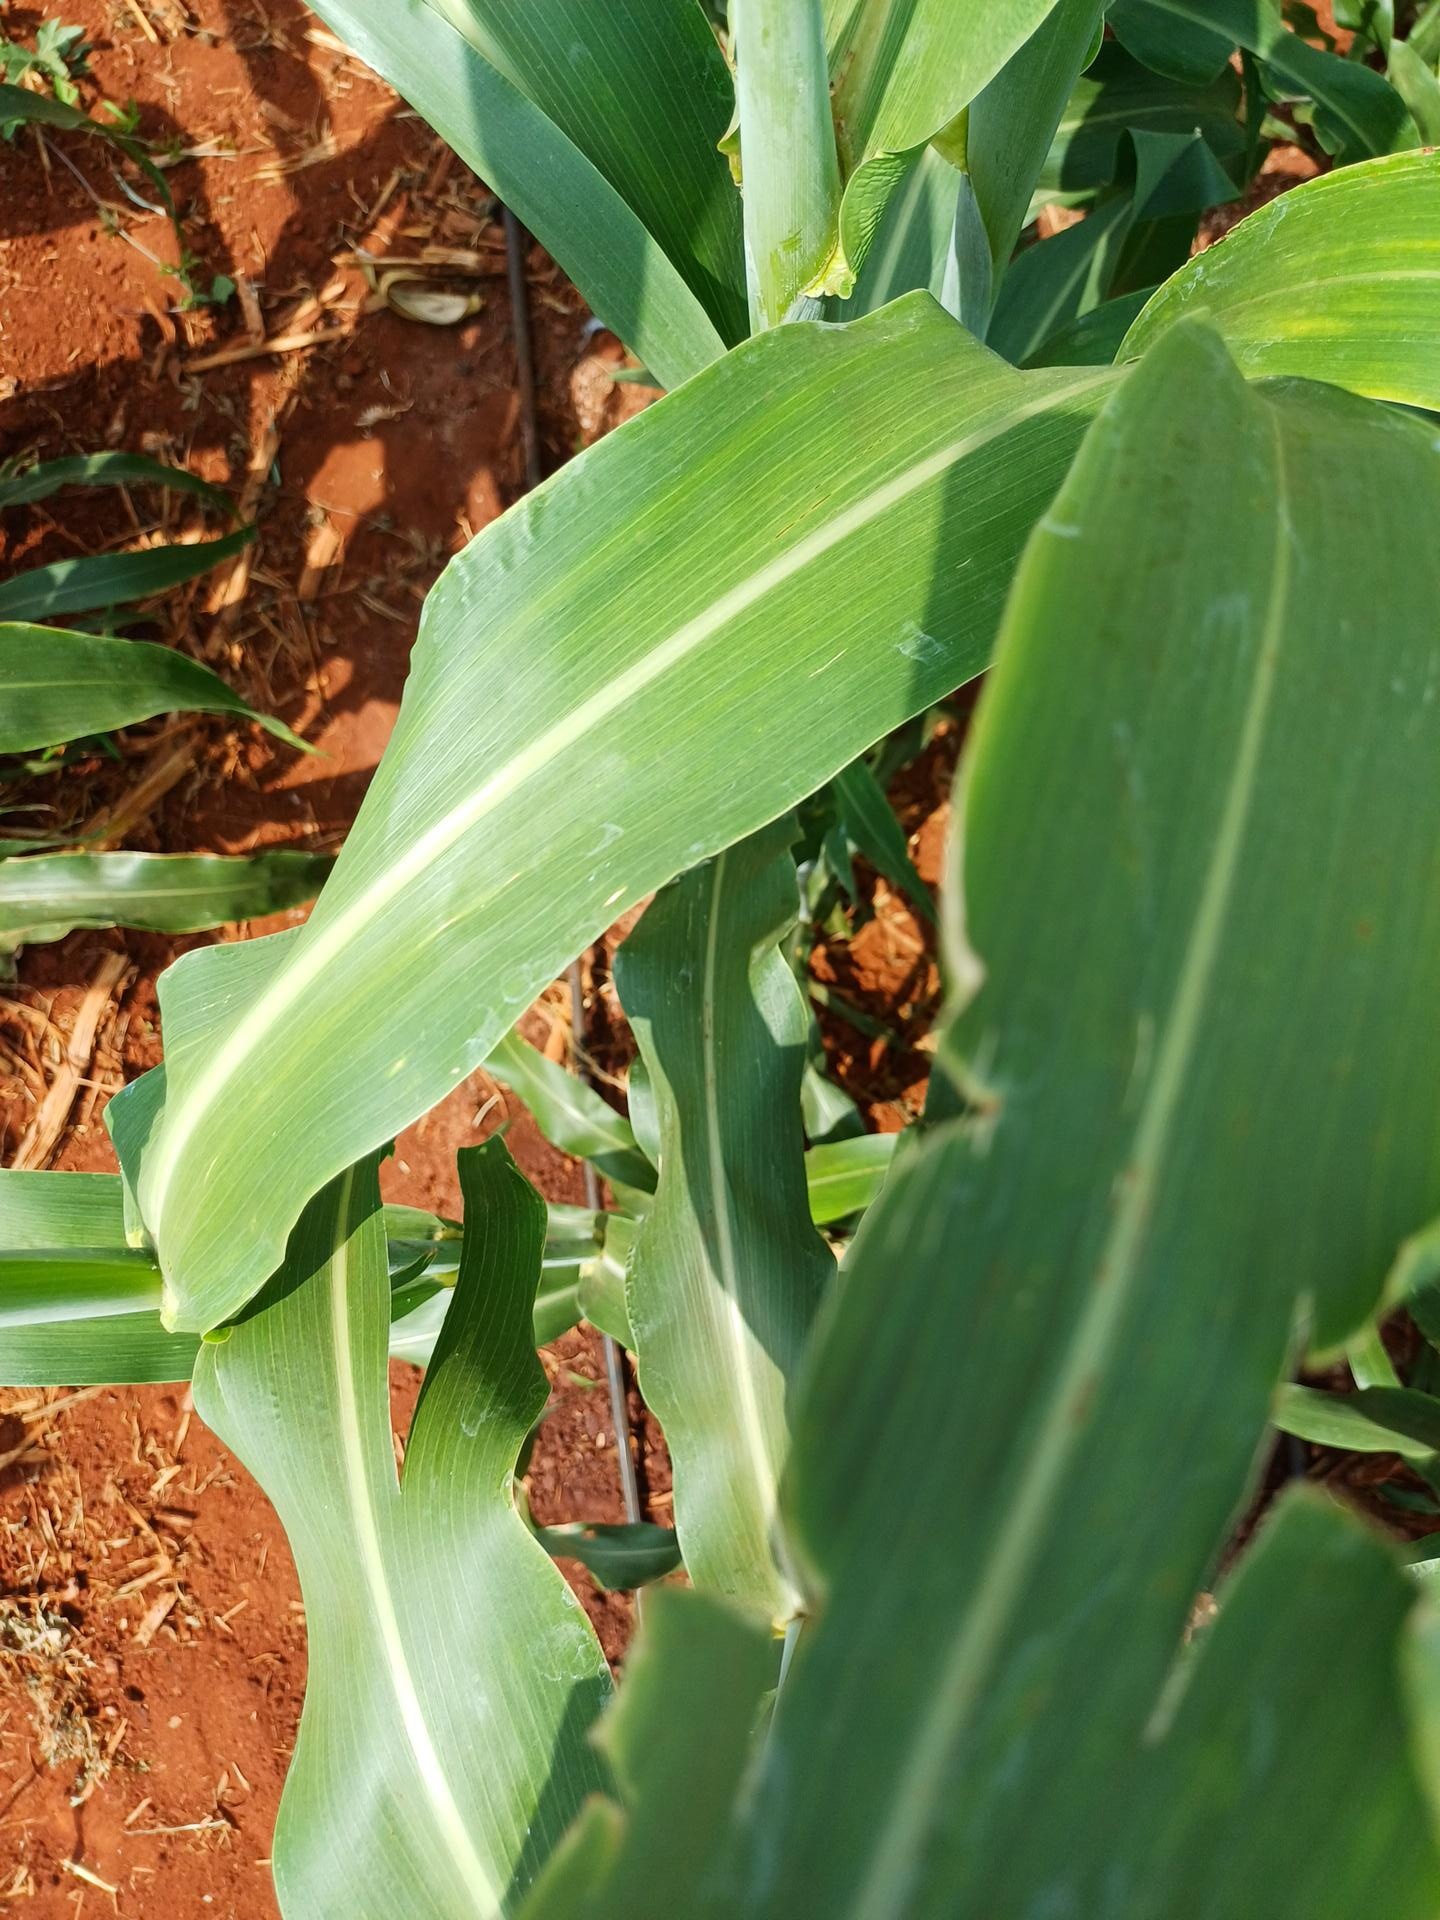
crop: sorghum
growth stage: vegetative
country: Kenya
